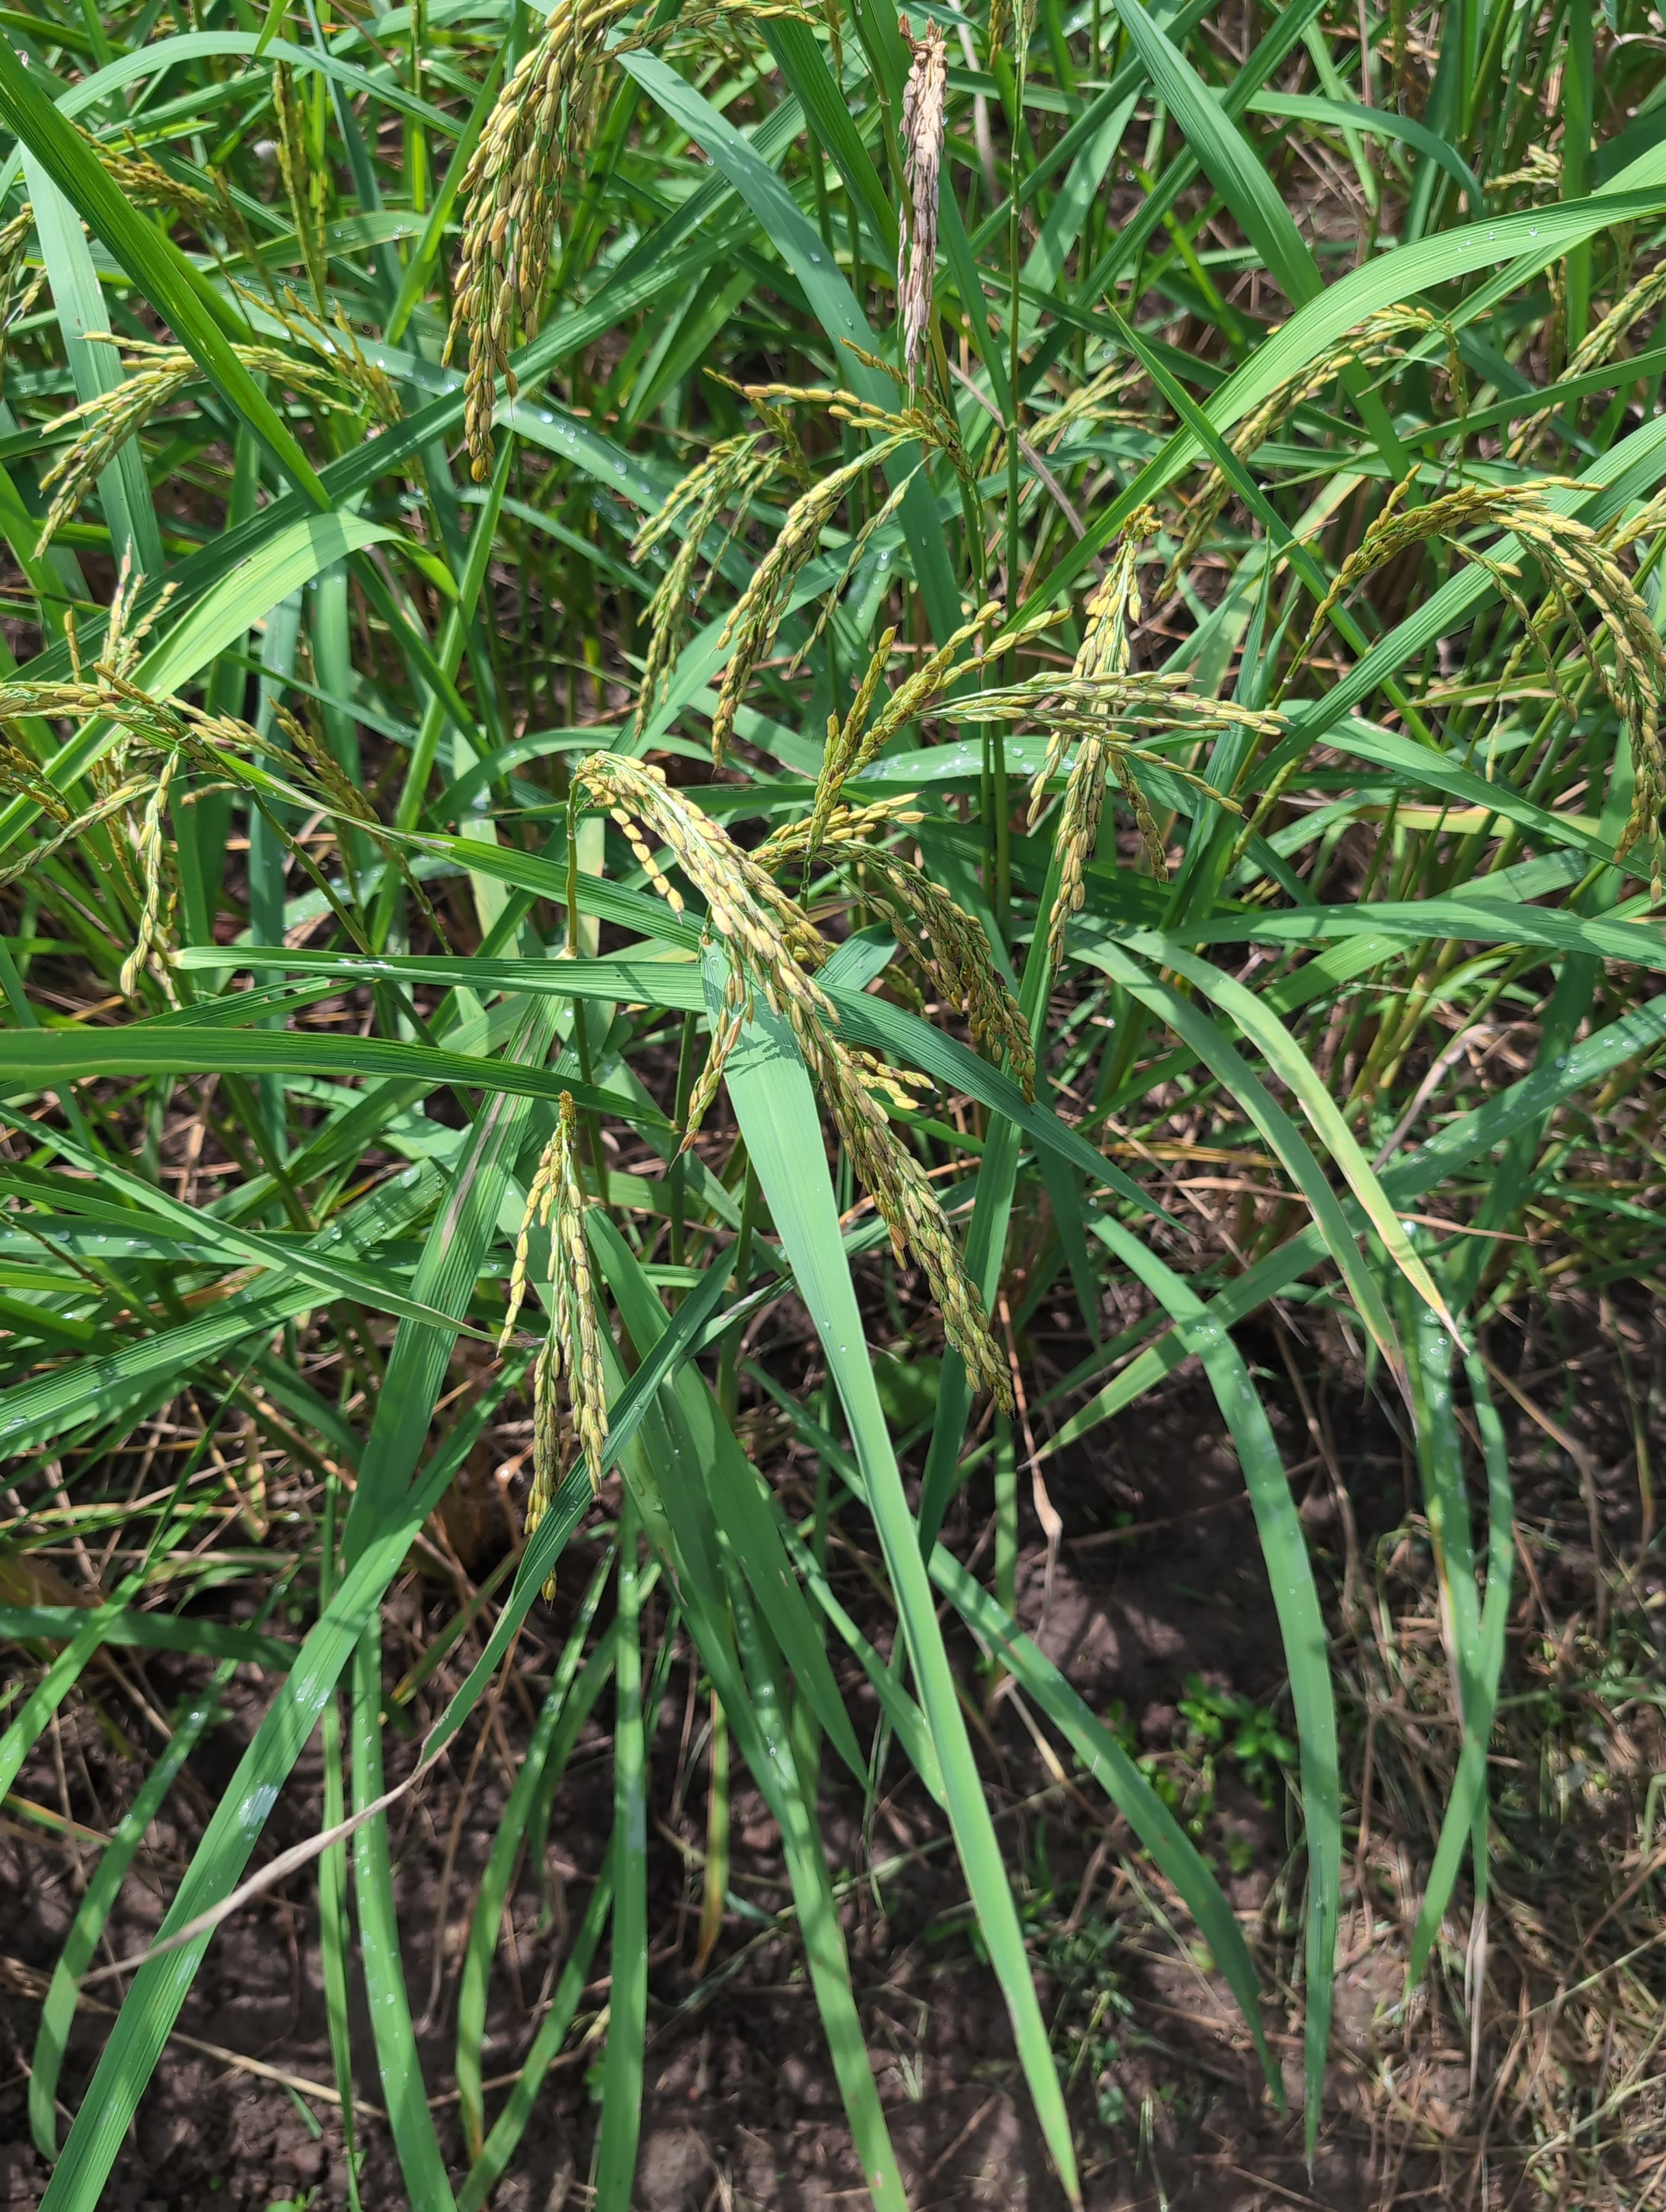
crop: rice
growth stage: stage dough
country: Côte d'Ivoire
